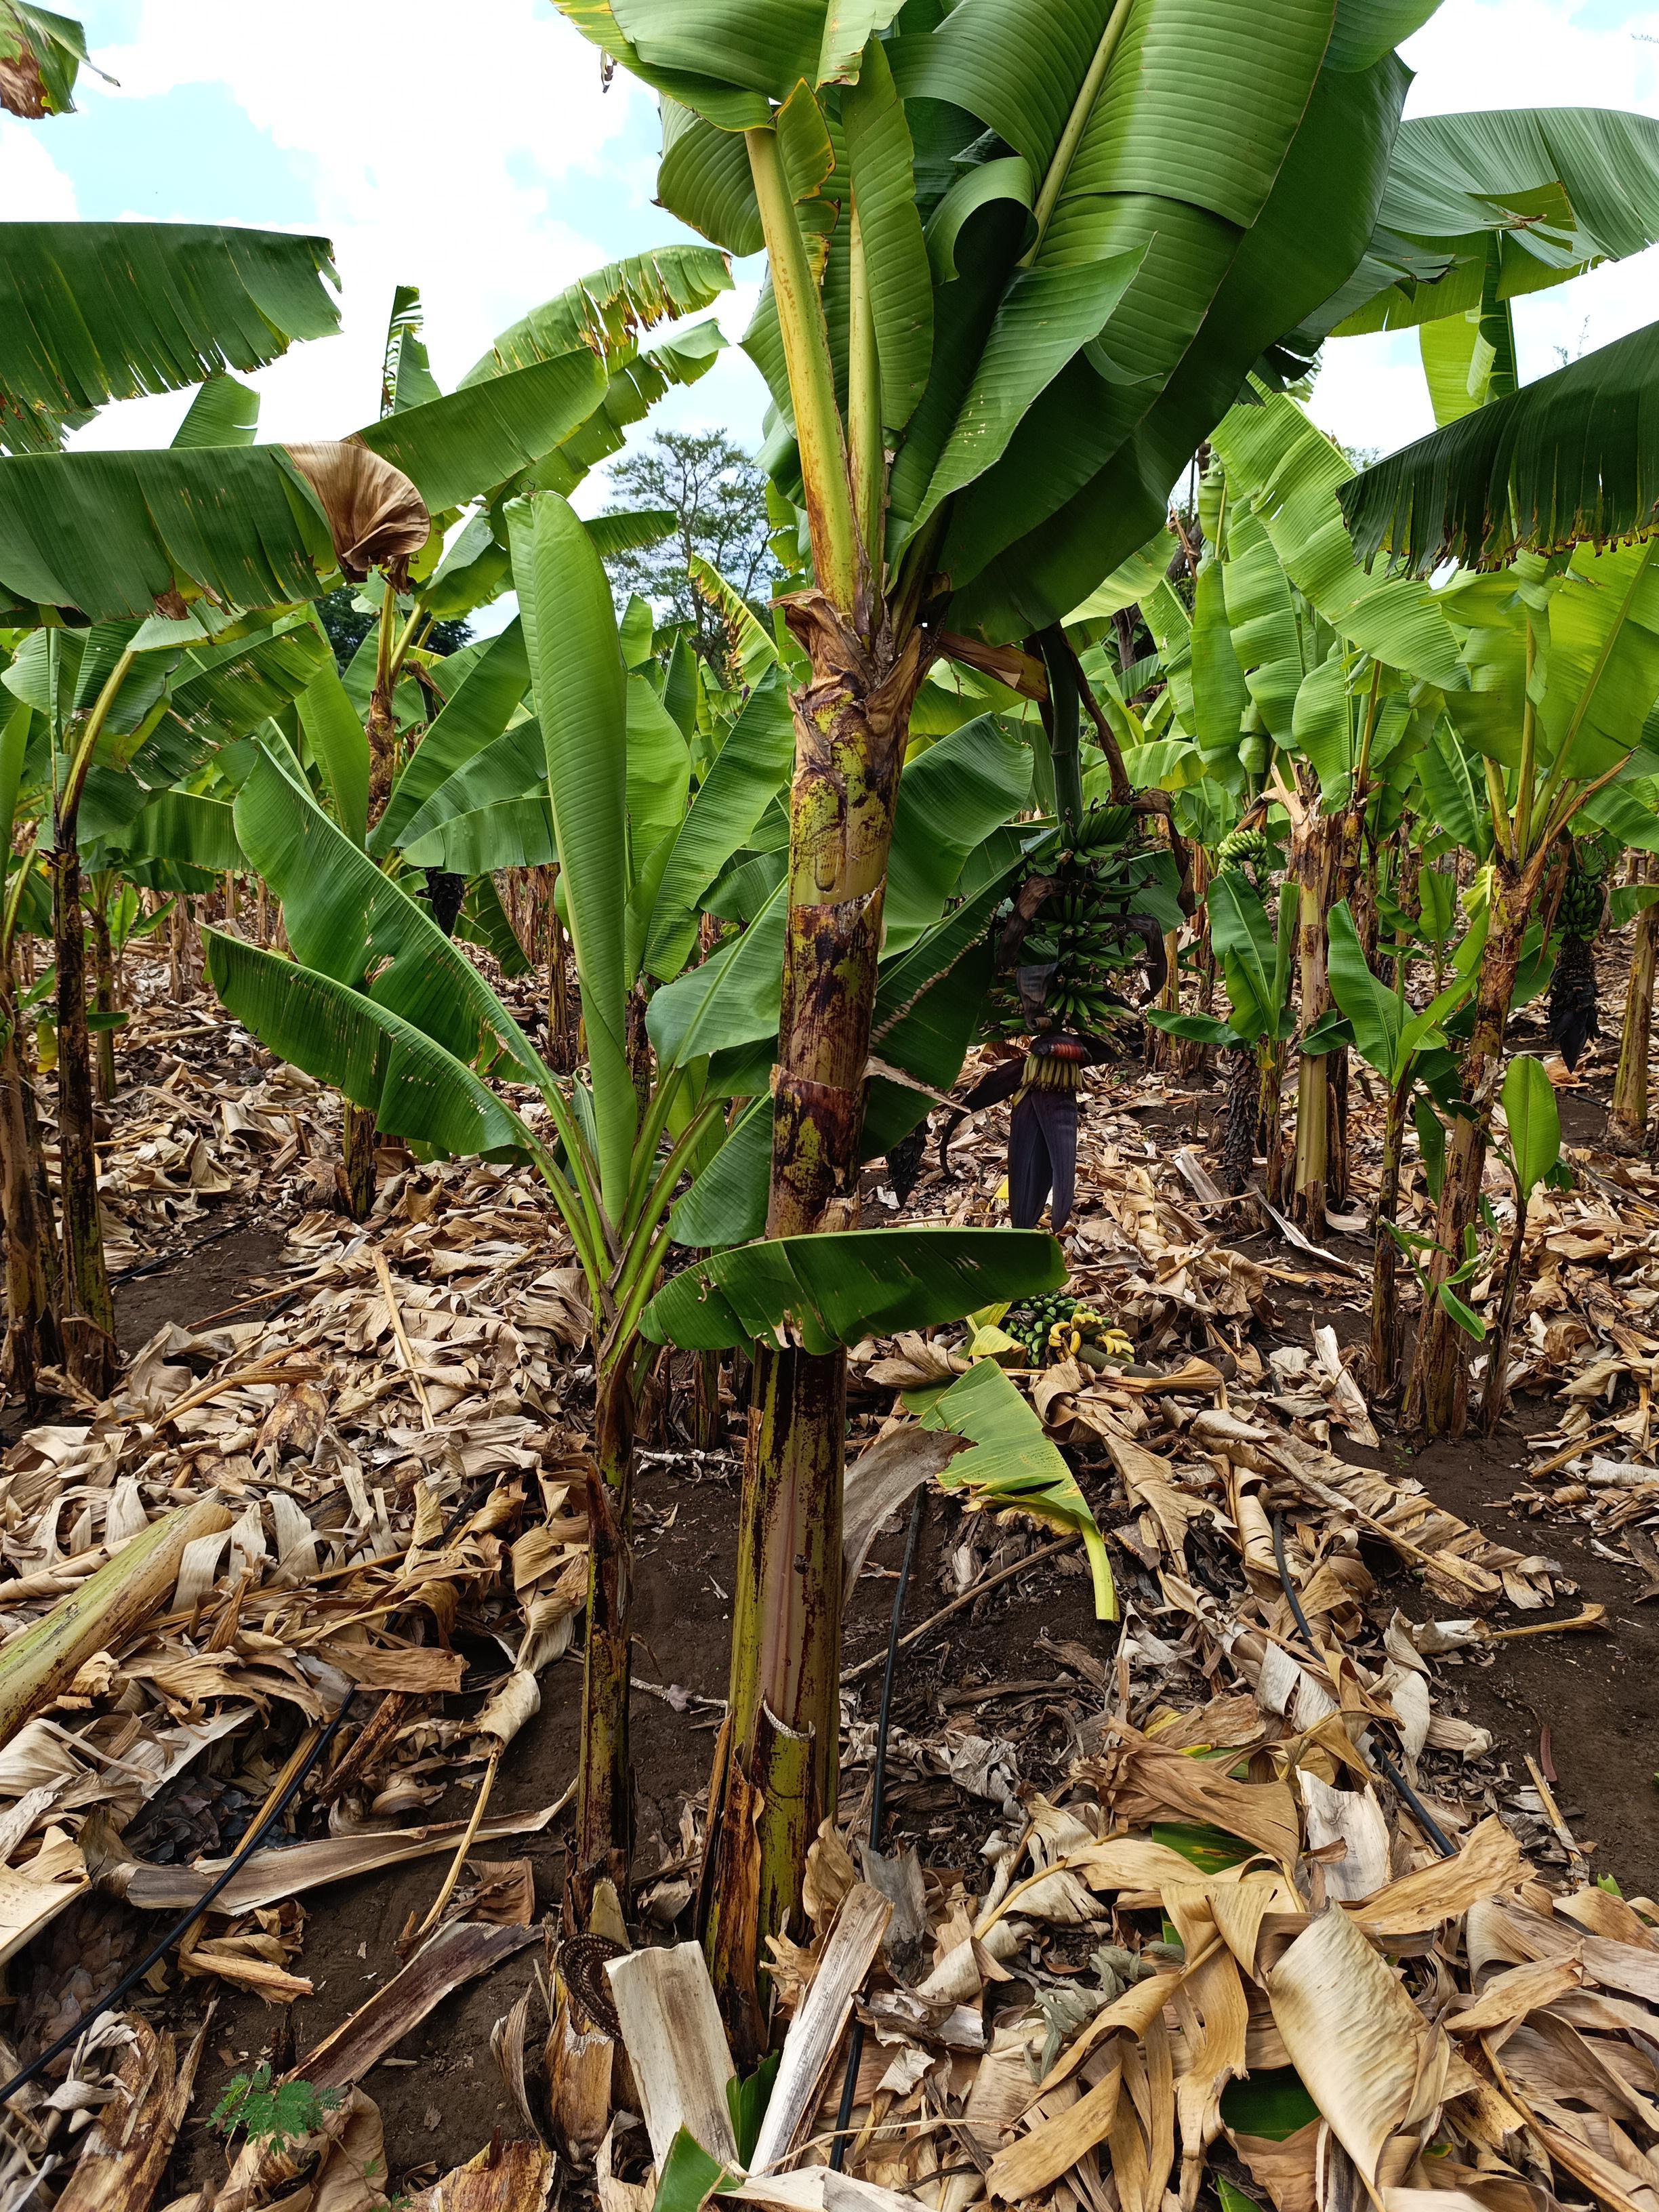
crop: banana
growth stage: development fruit
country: Tanzania
